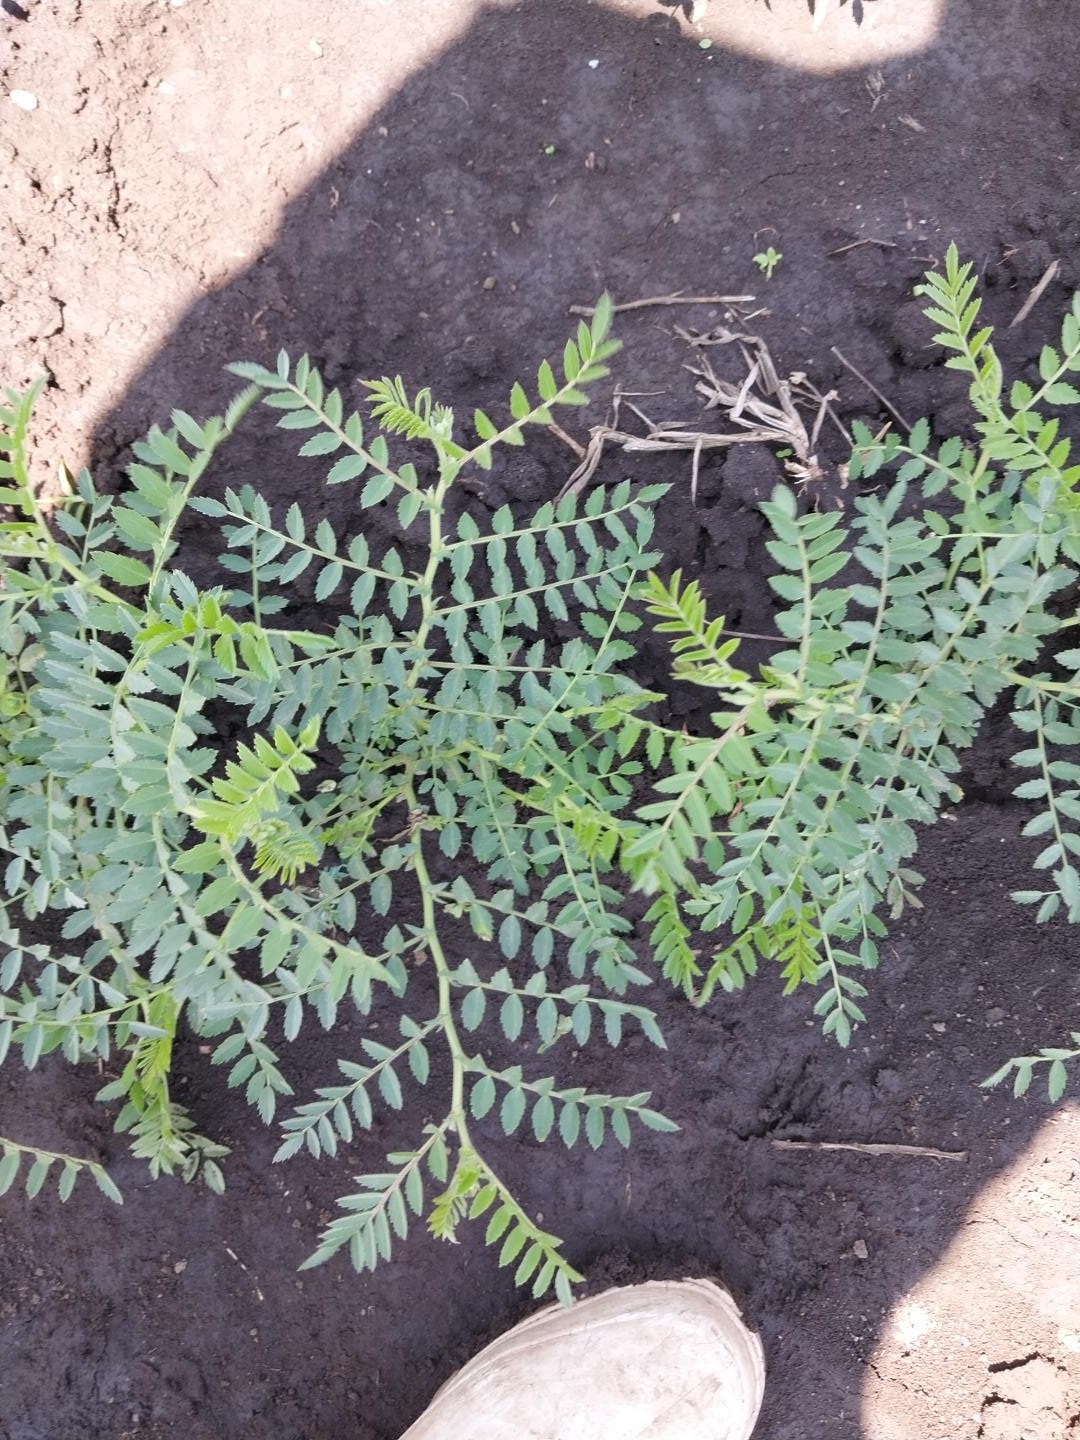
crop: chickpea
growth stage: vegetative
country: Tanzania
